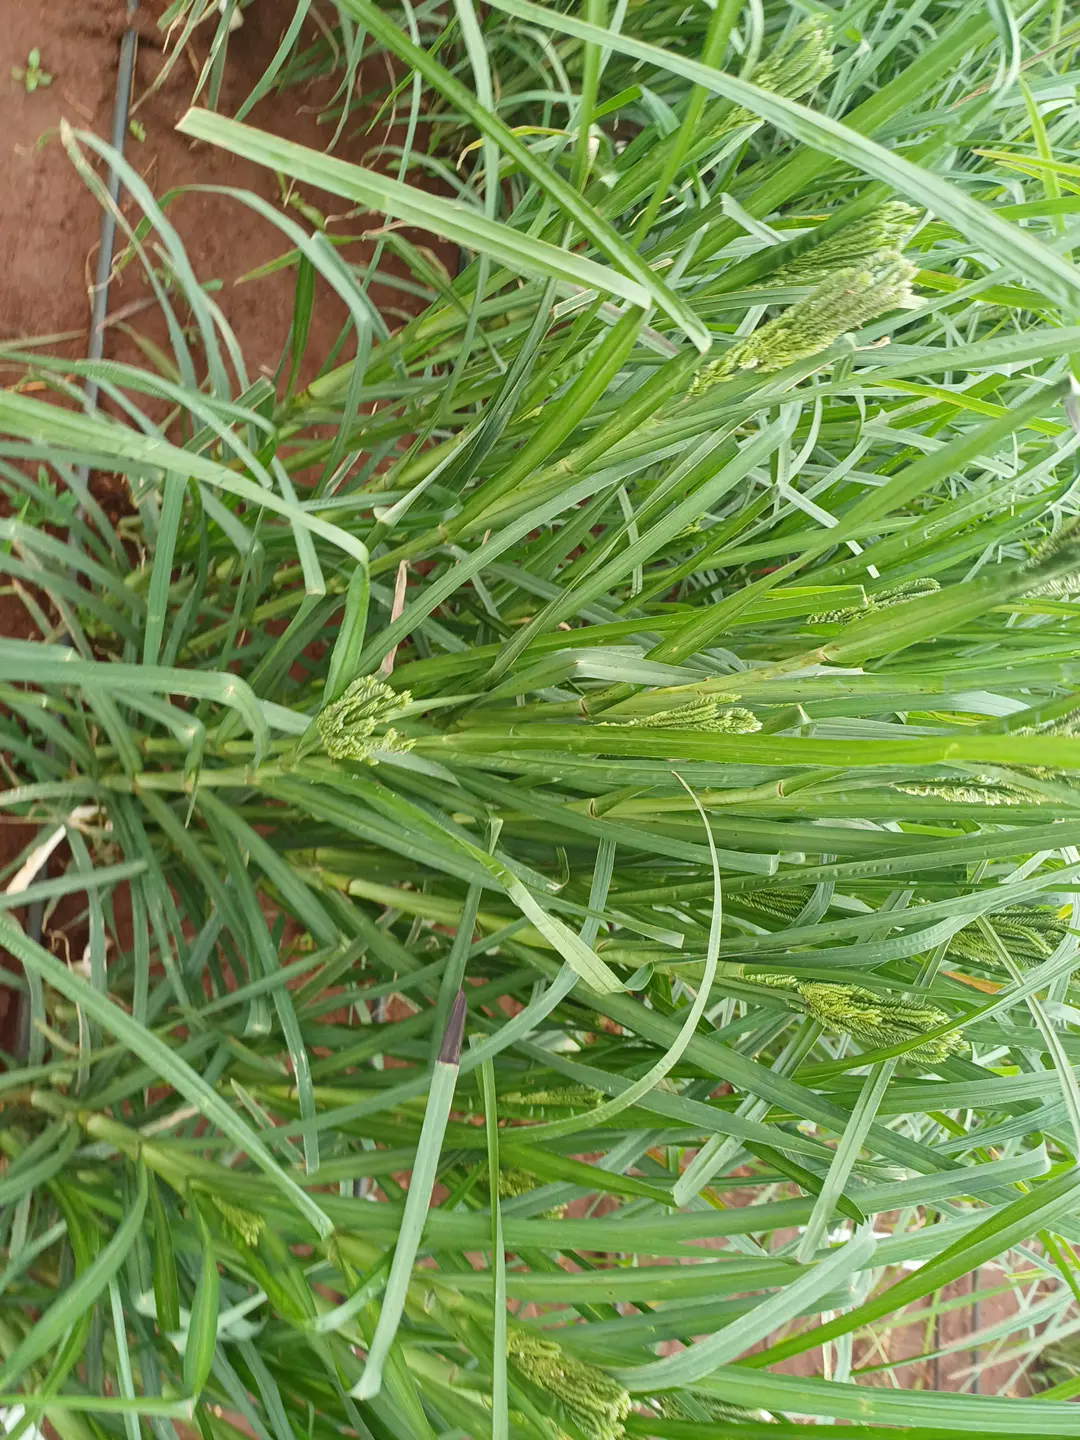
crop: finger millet
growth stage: heading tuber
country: Kenya
